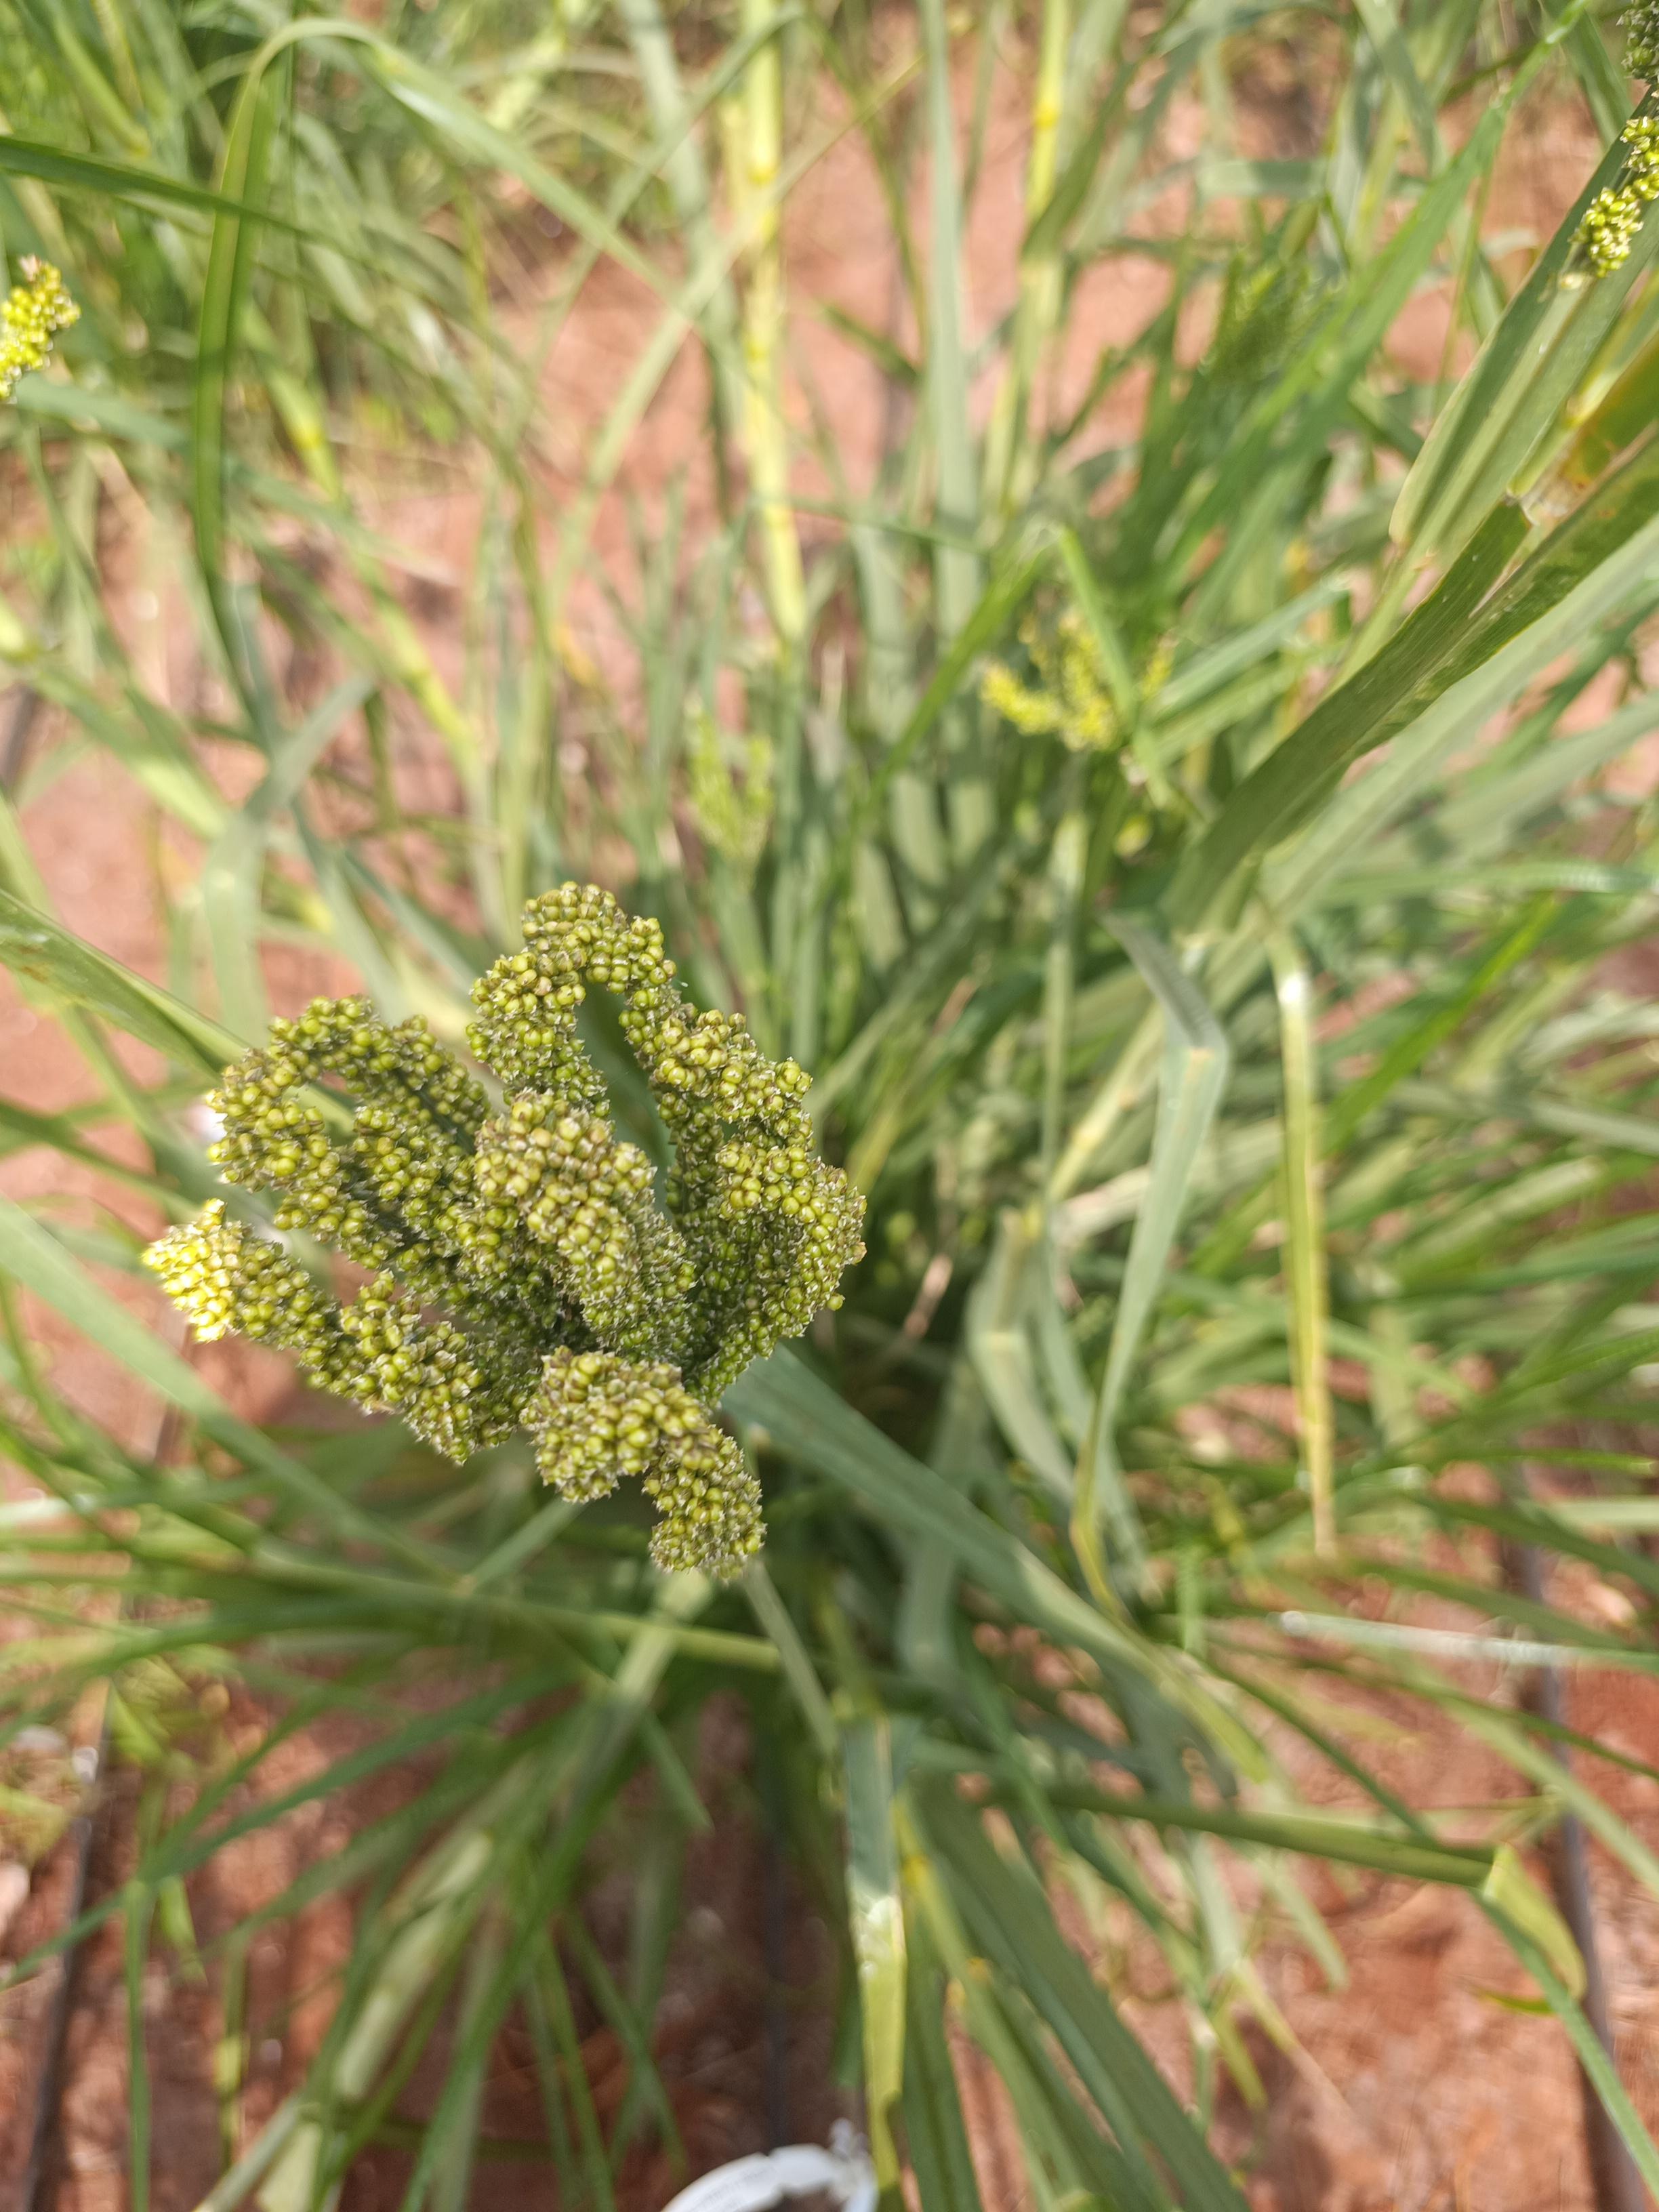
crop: finger millet
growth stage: filling grain
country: Kenya
